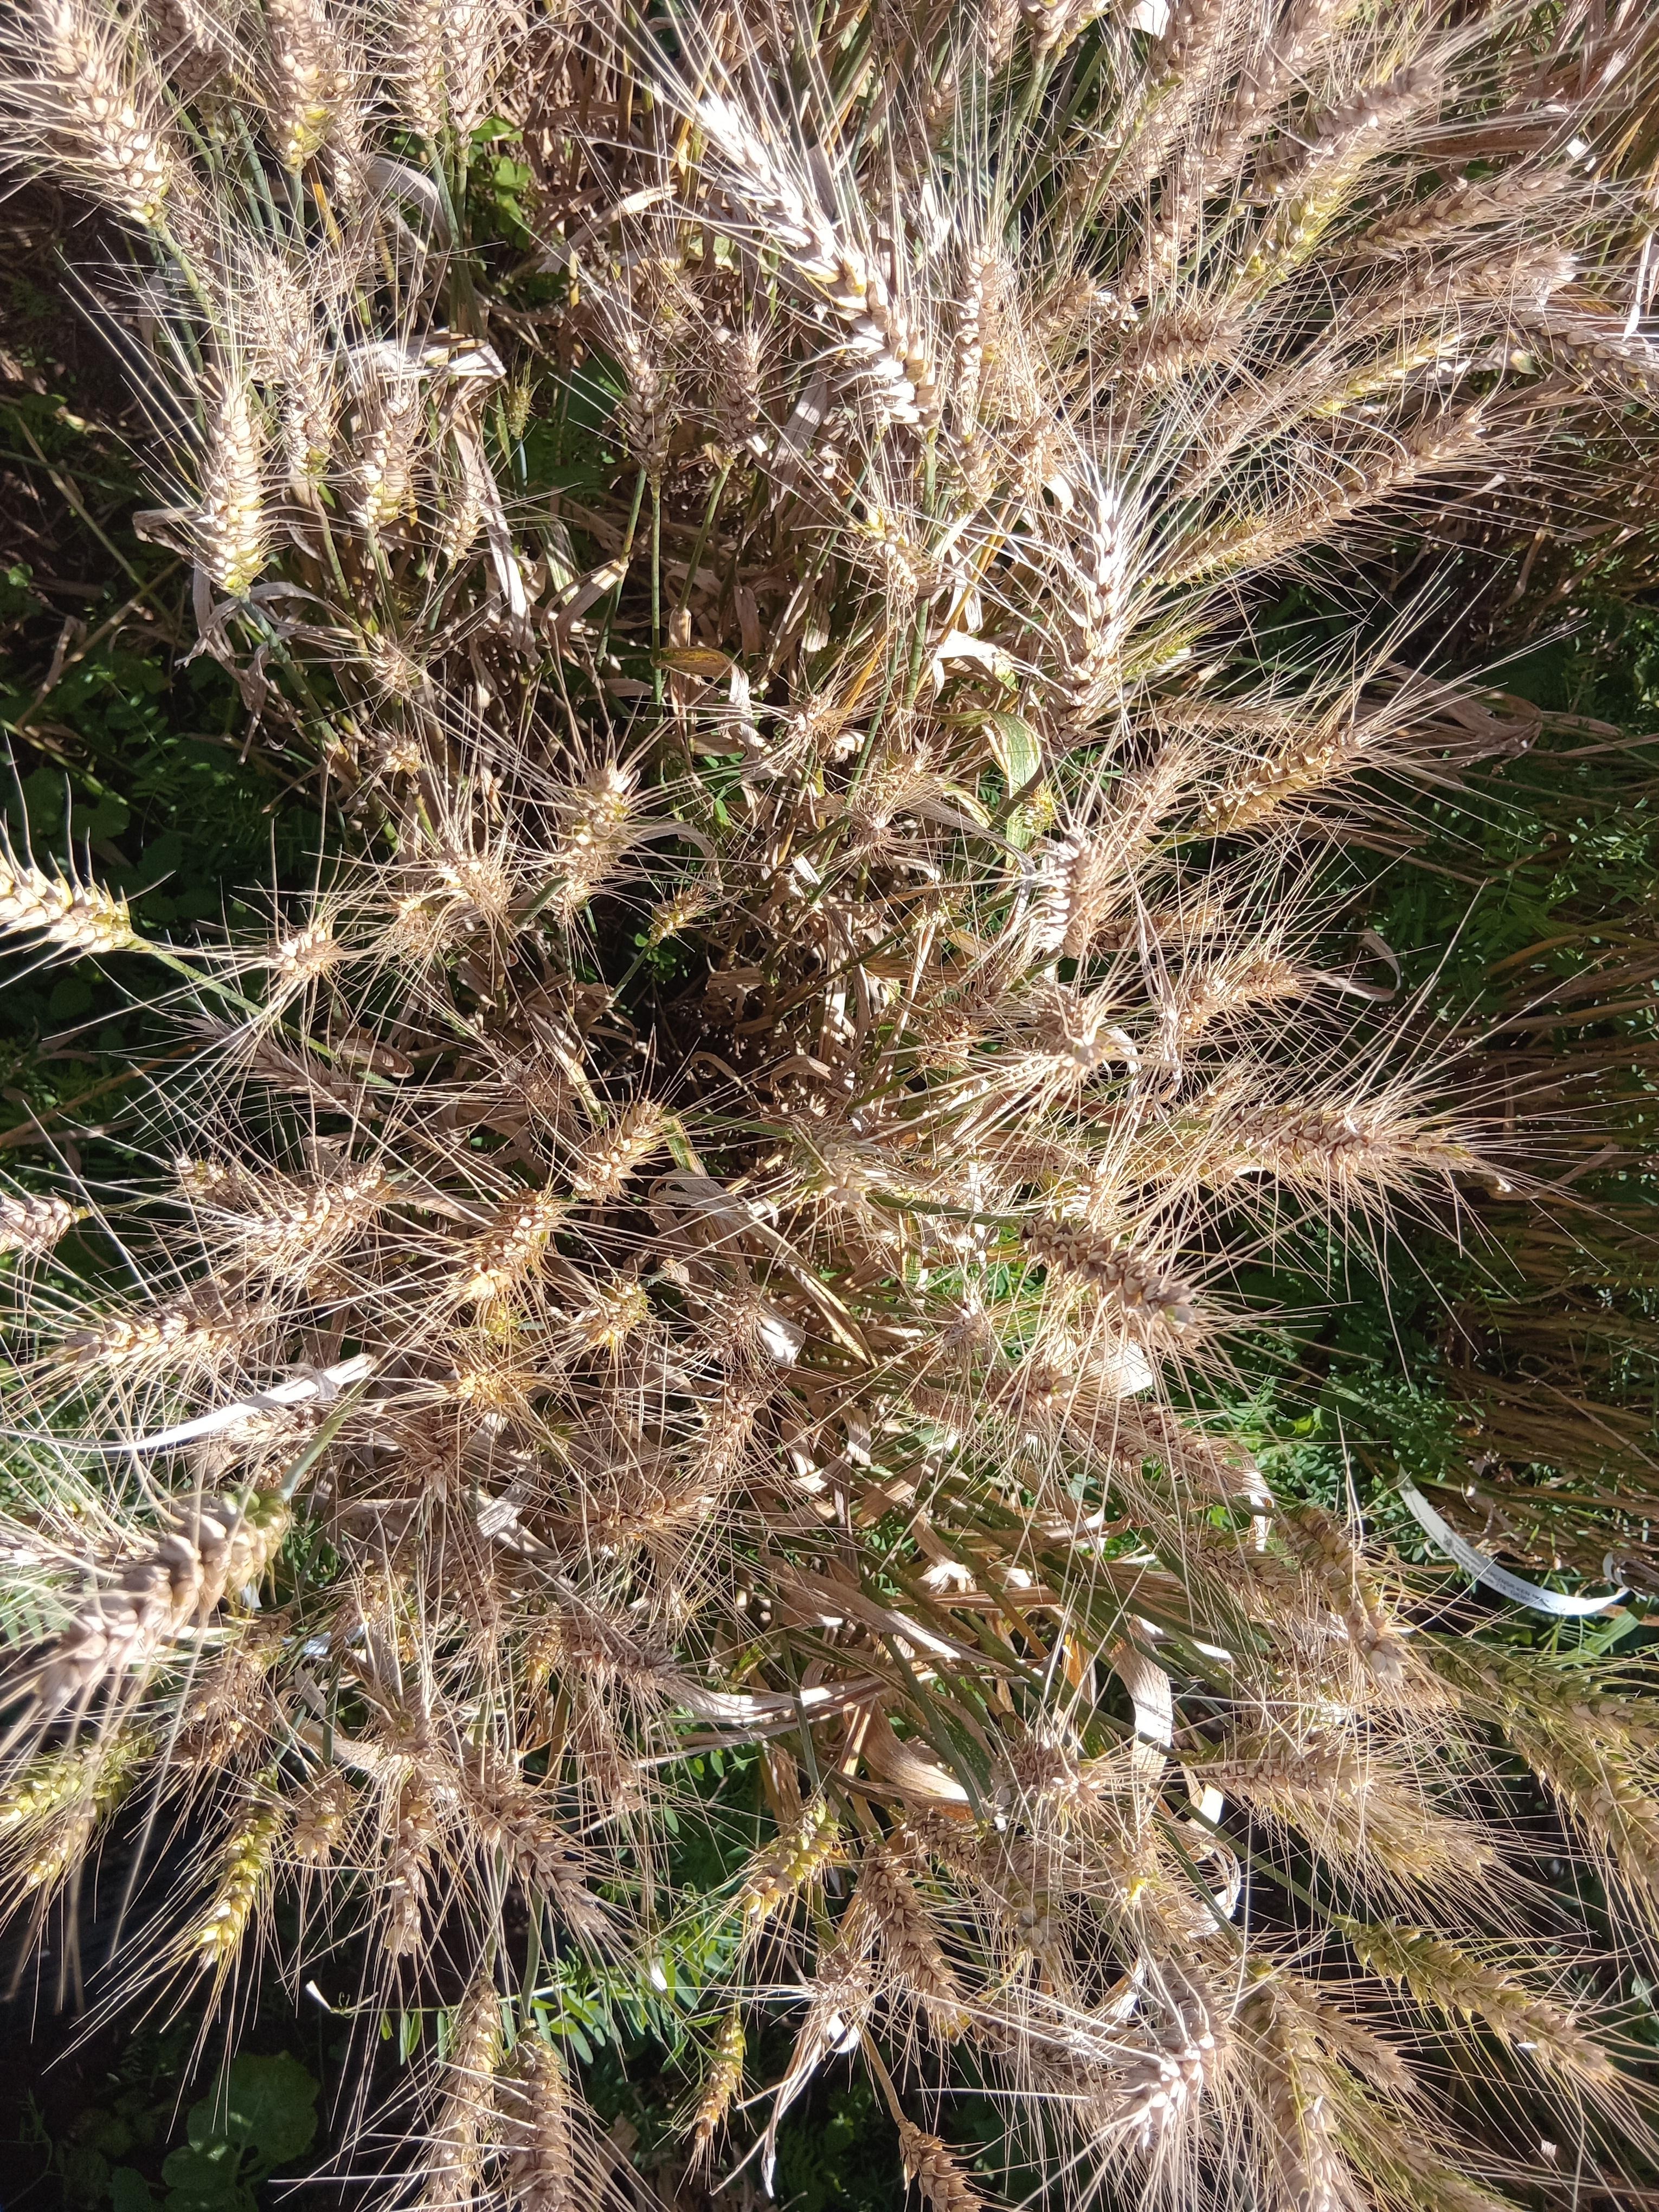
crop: wheat
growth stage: maturity
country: Kenya
